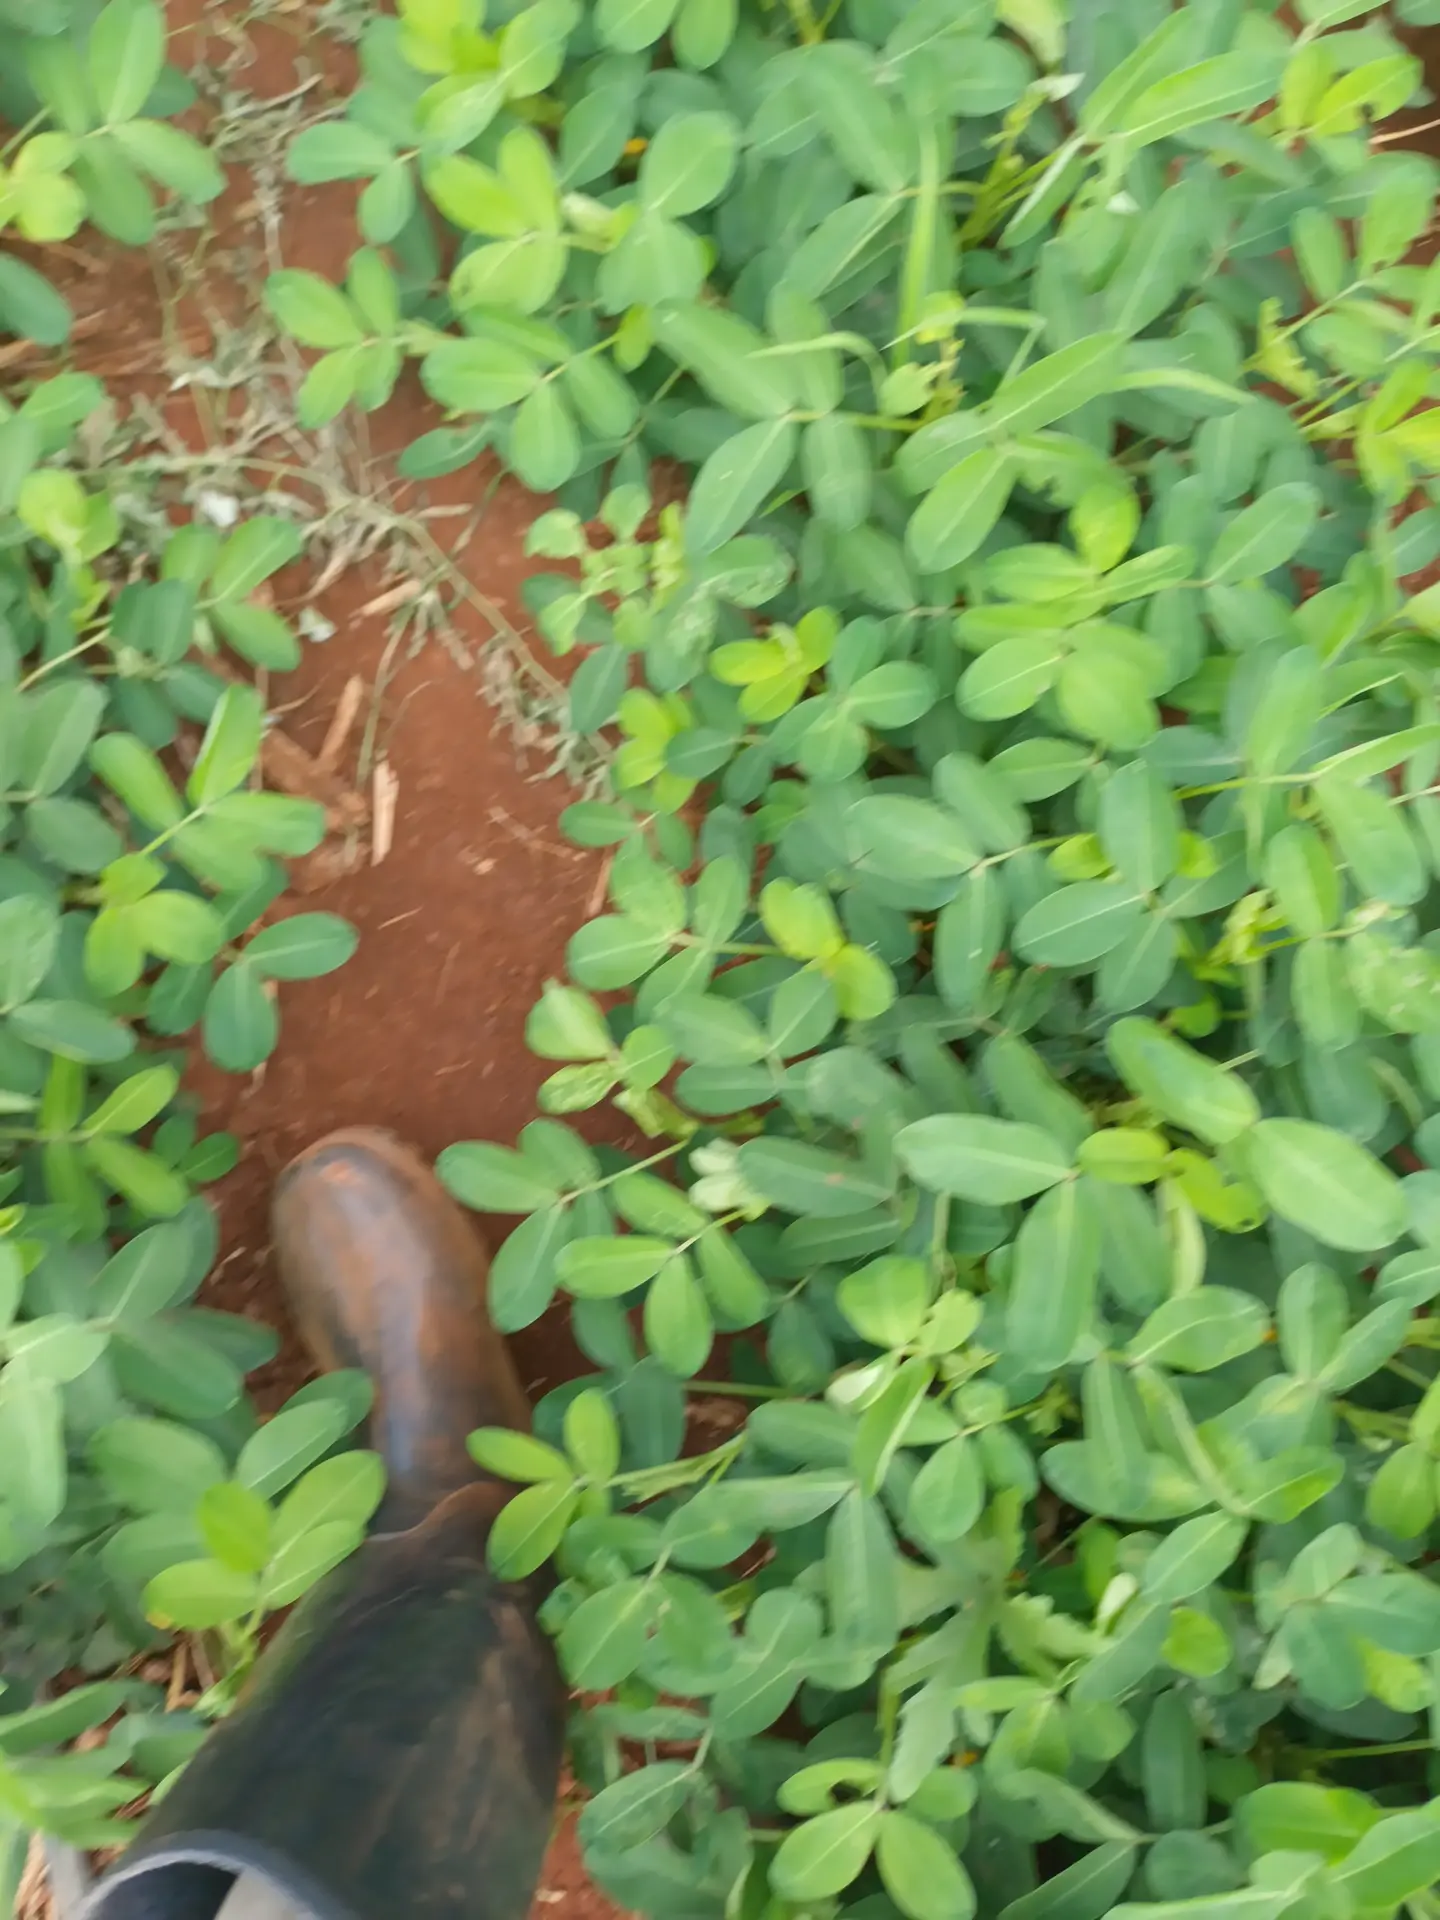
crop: groundnut
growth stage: flowering
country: Kenya
